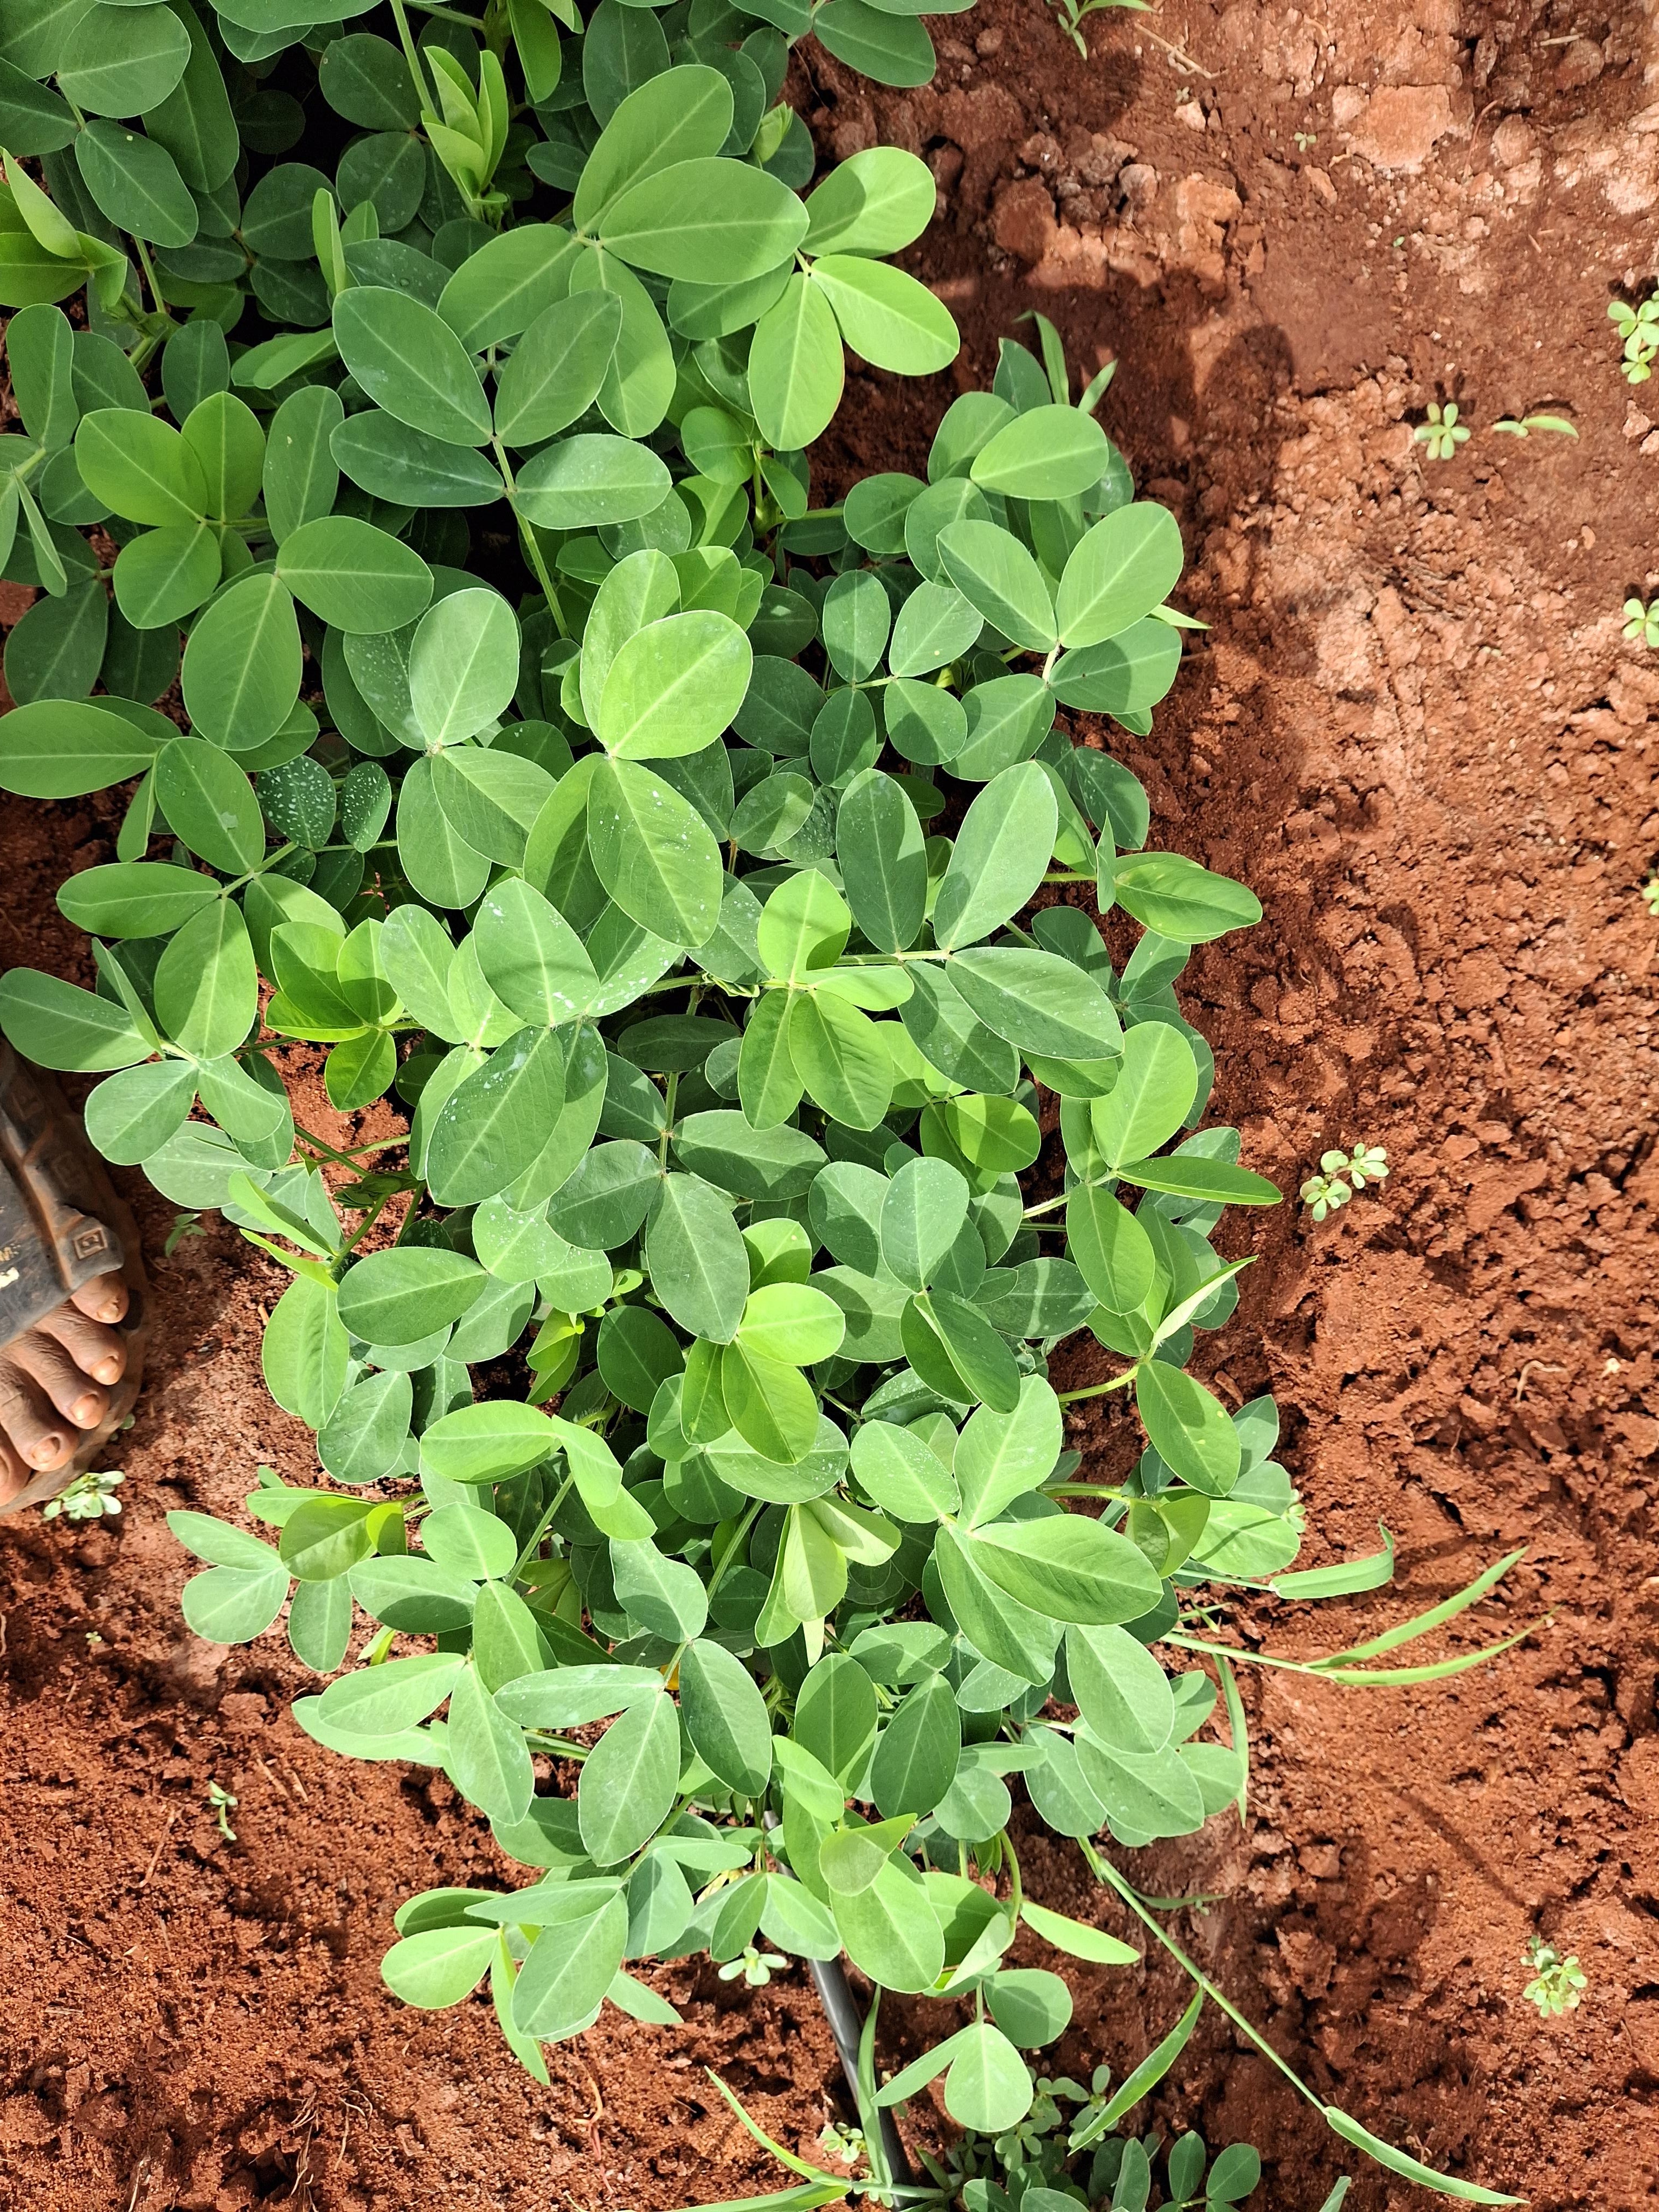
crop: groundnut
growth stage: flowering
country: Kenya
